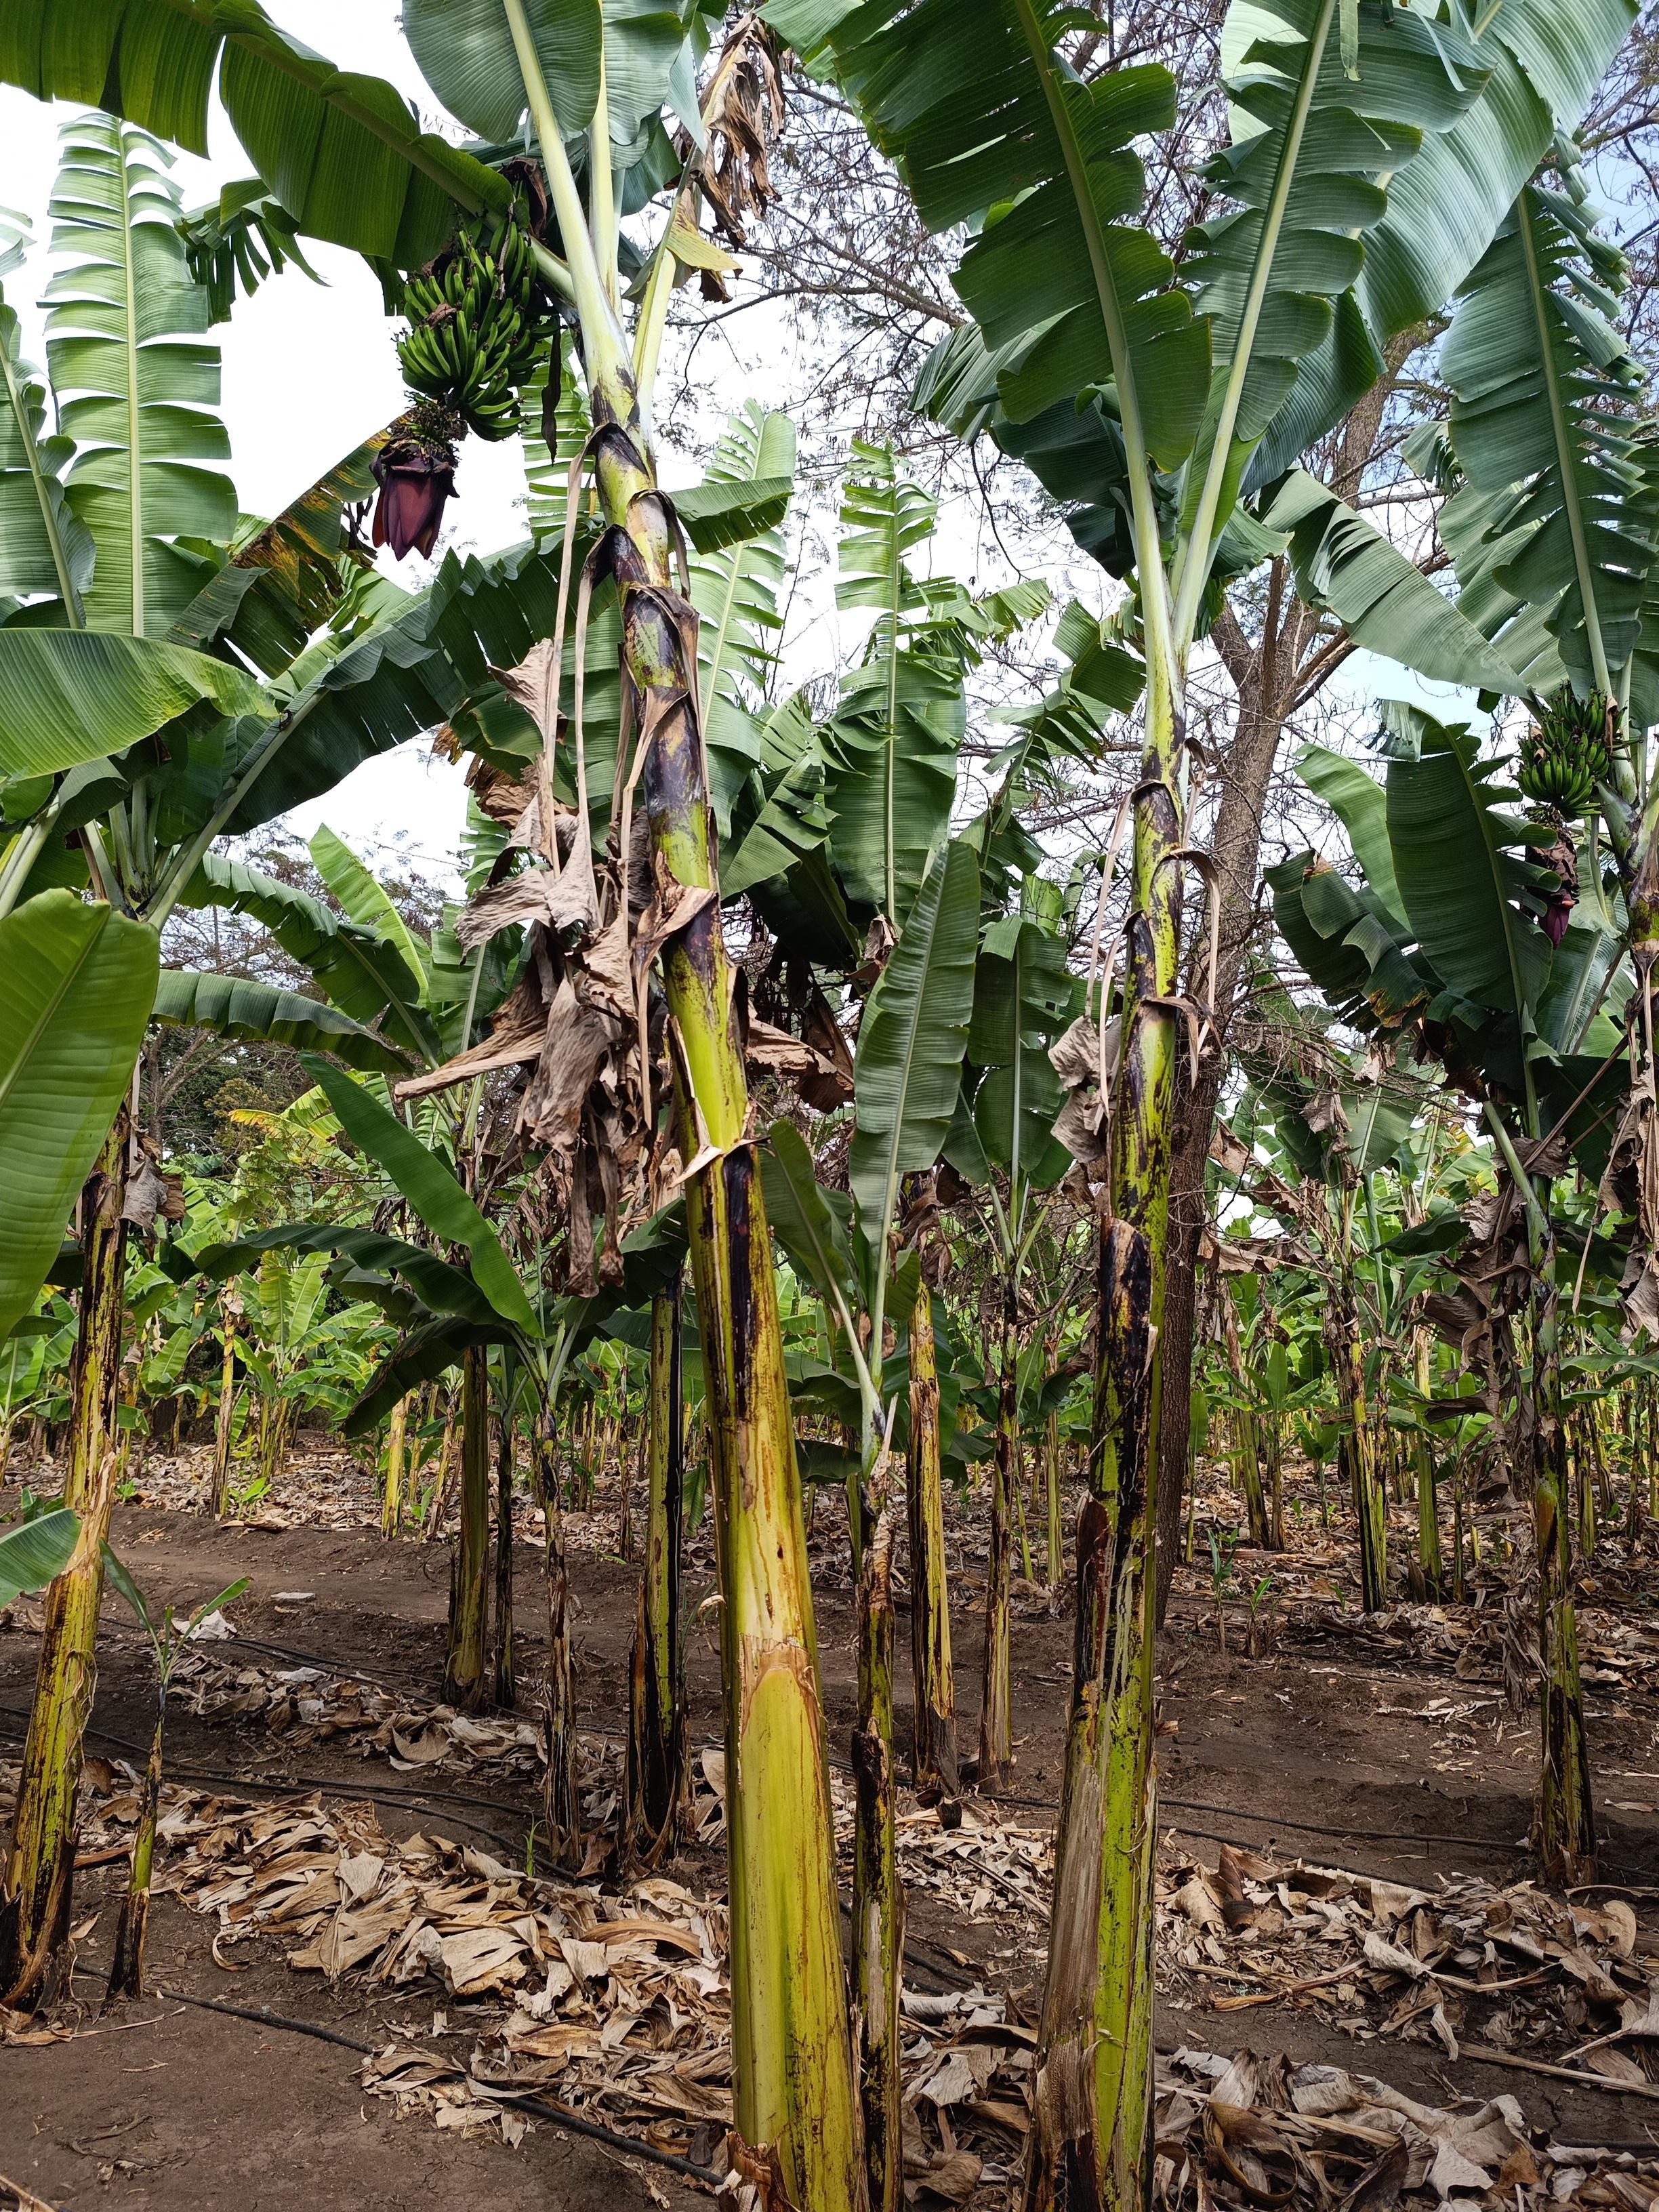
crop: banana
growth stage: development fruit
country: Tanzania
